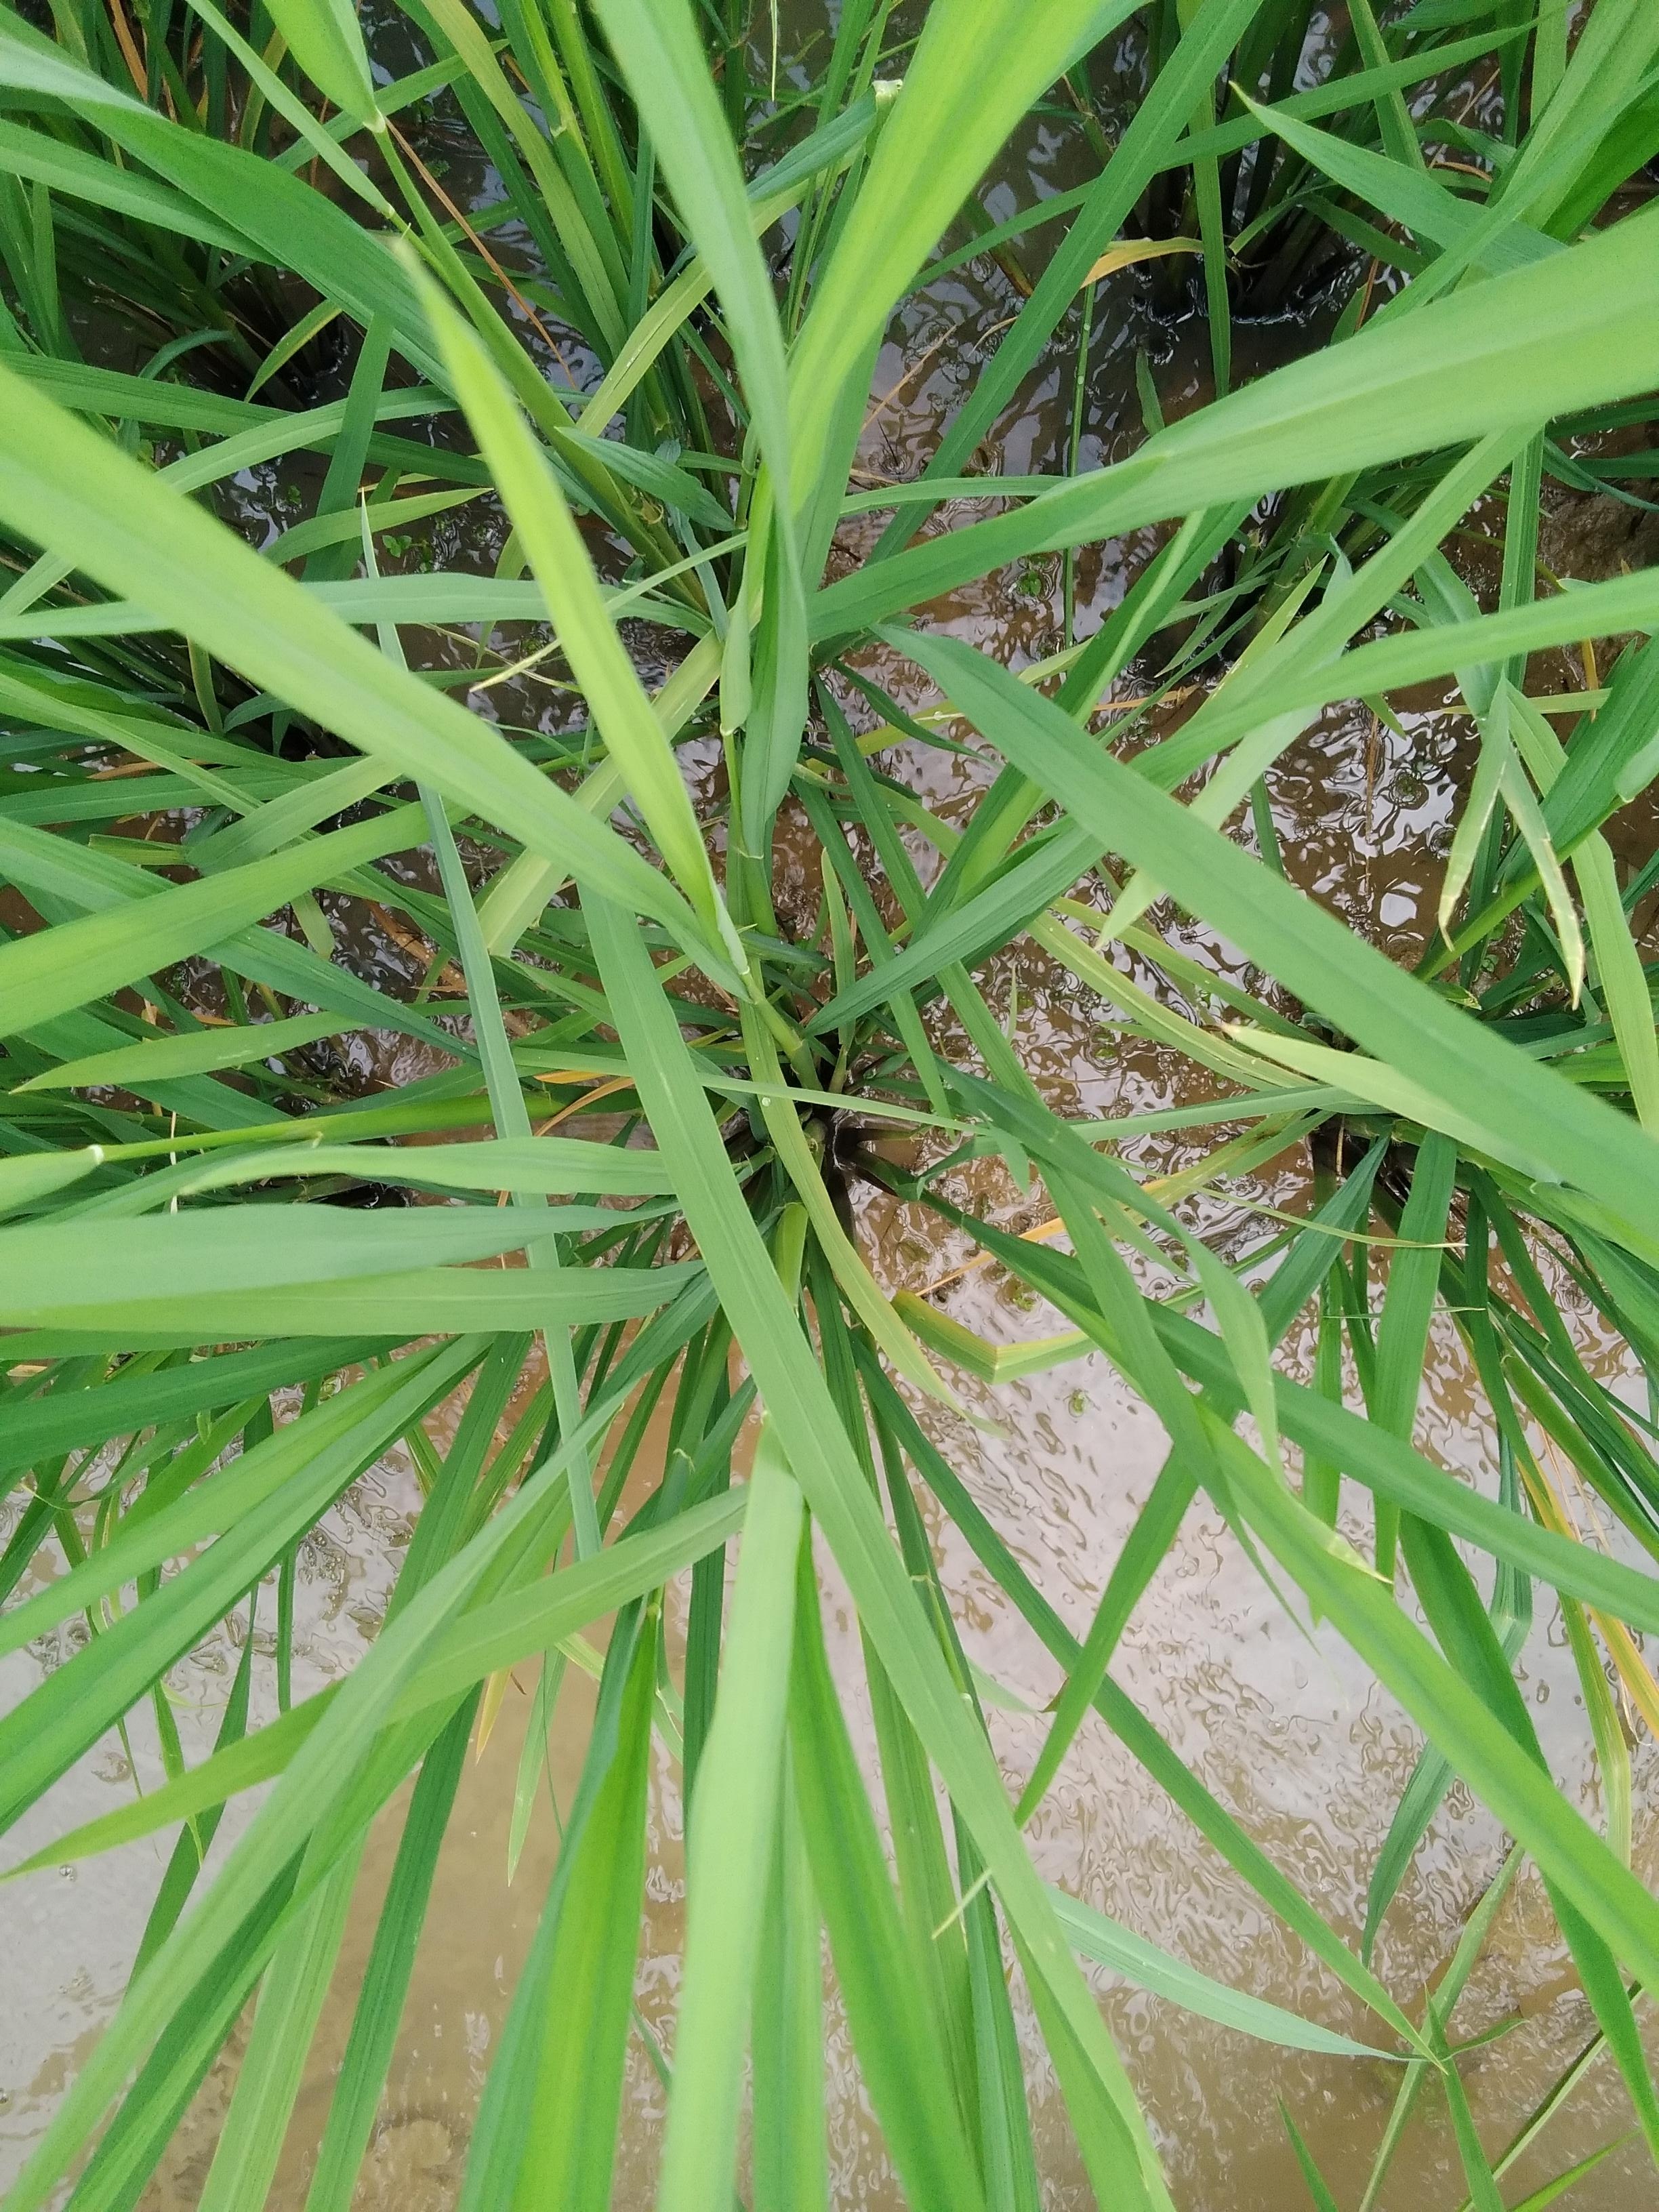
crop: rice
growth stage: booting
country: Nigeria
